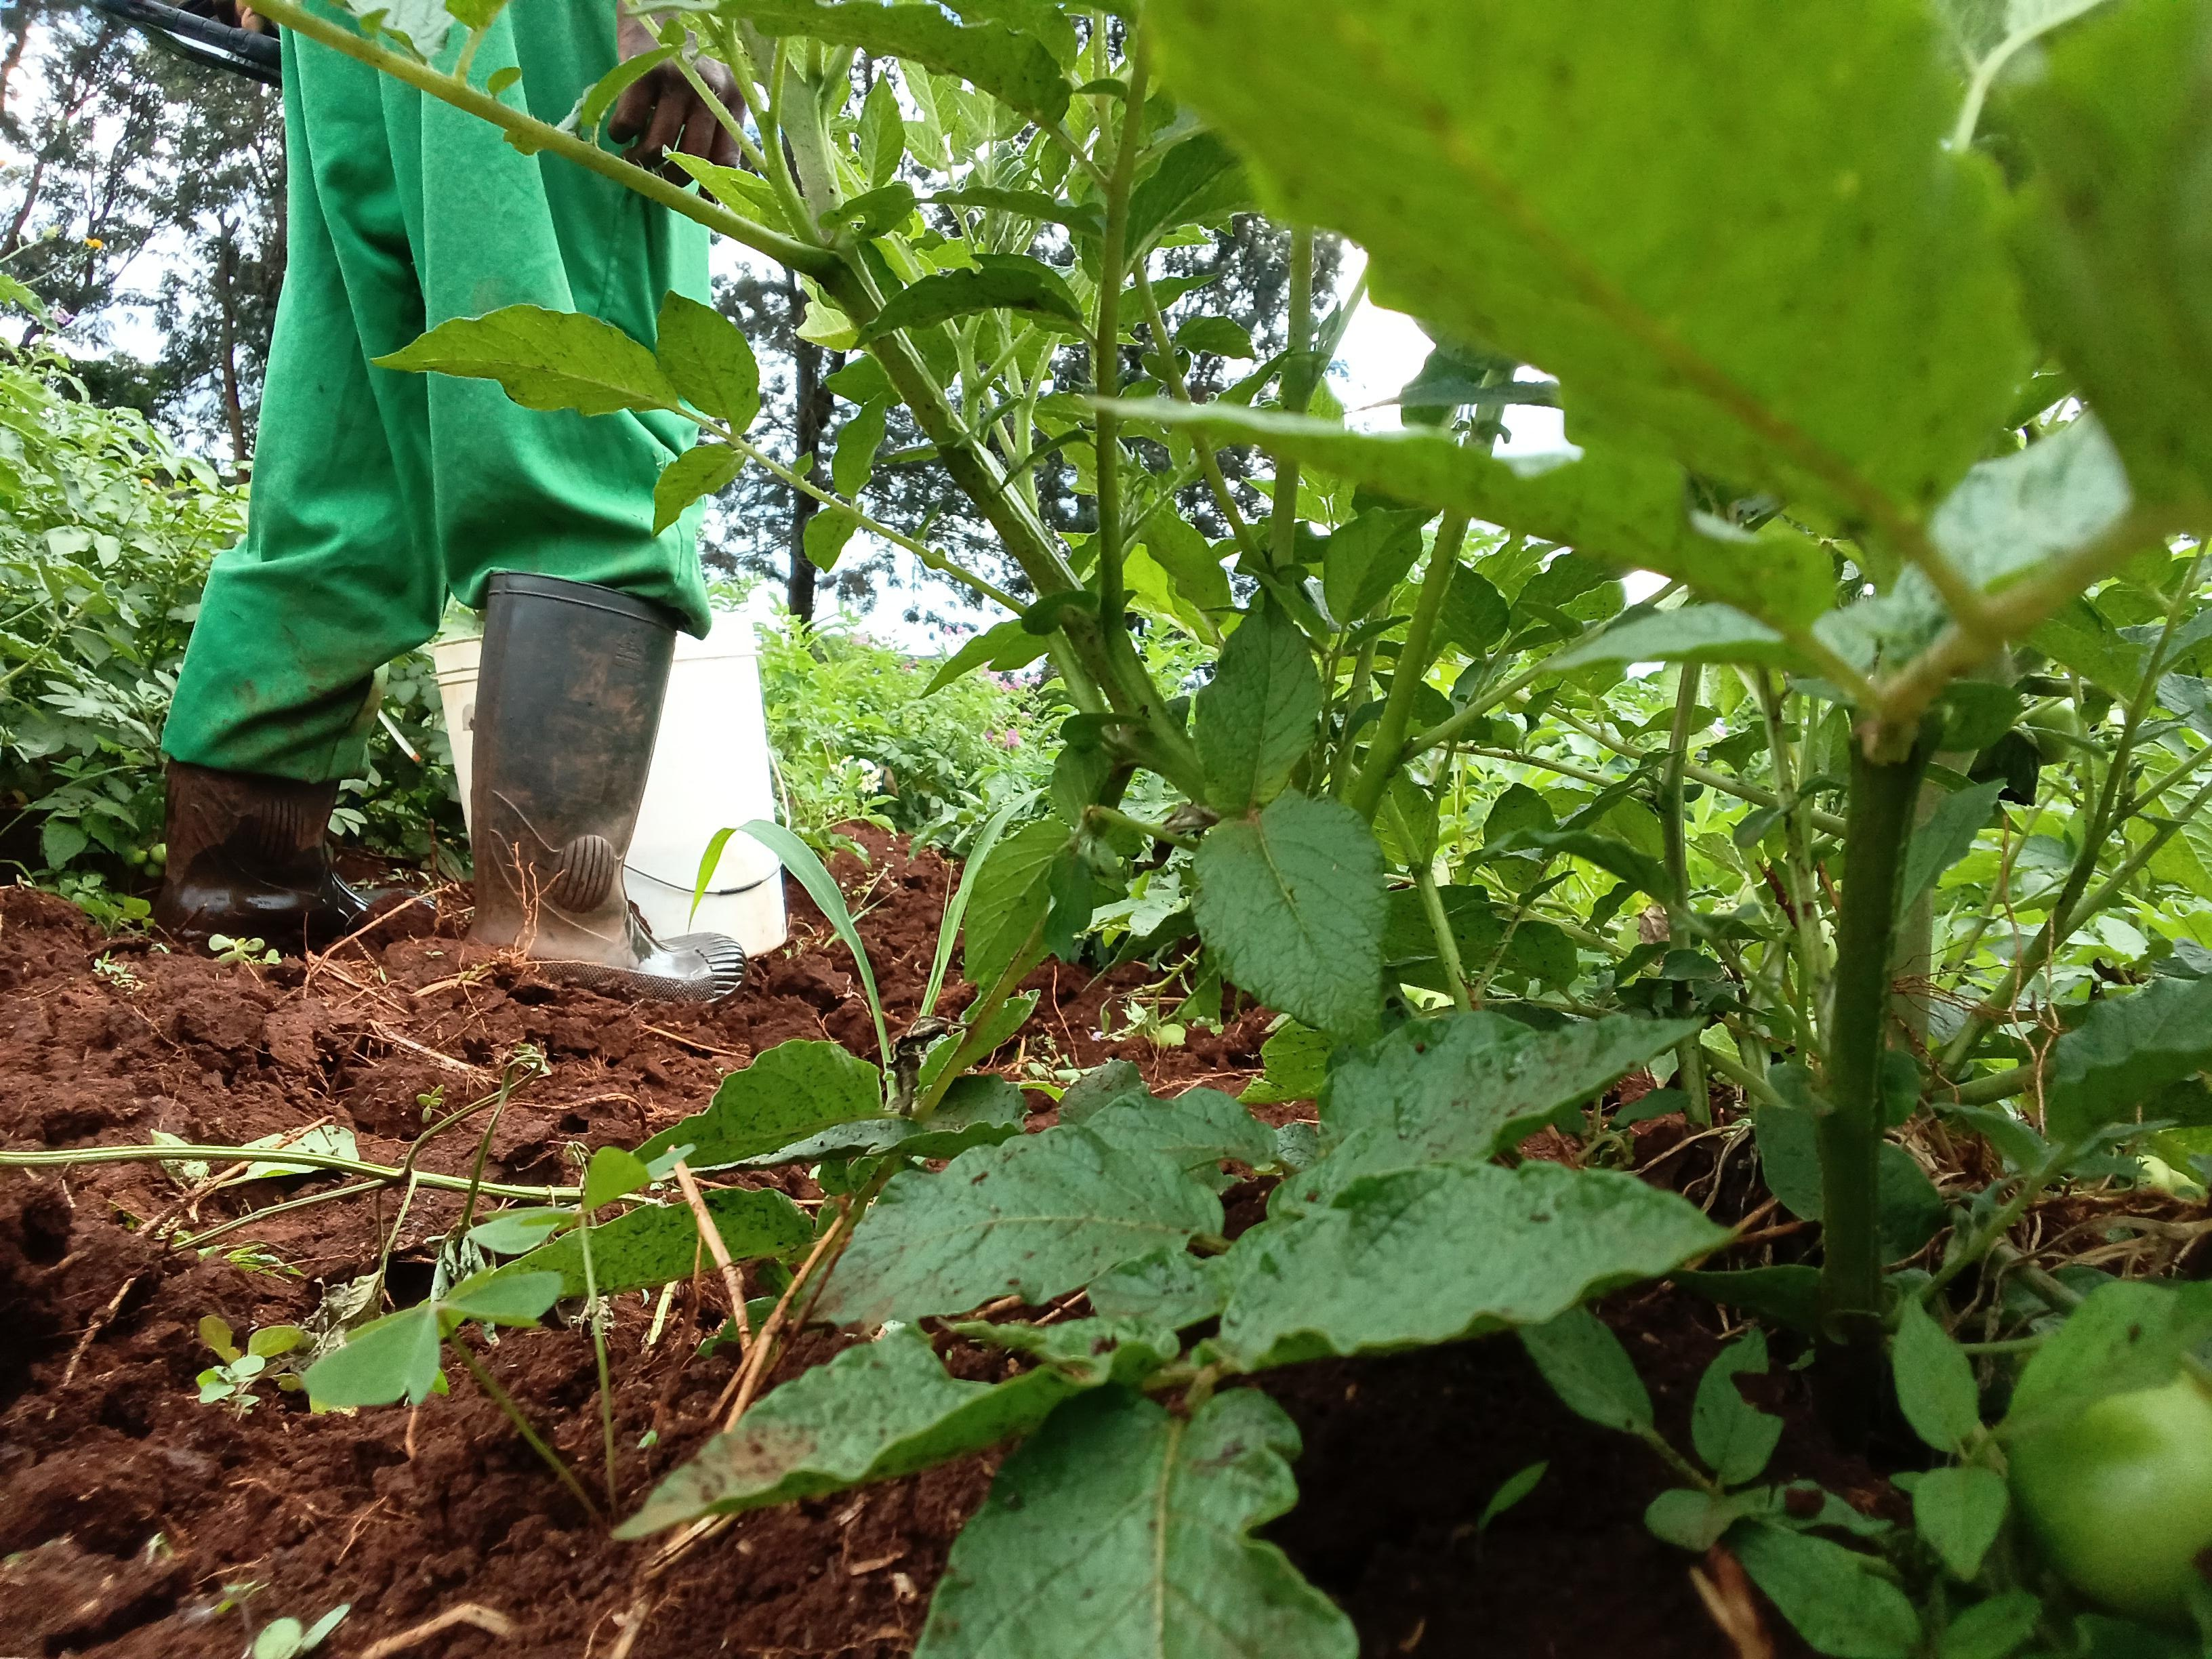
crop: potato
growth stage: flowering
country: Kenya
